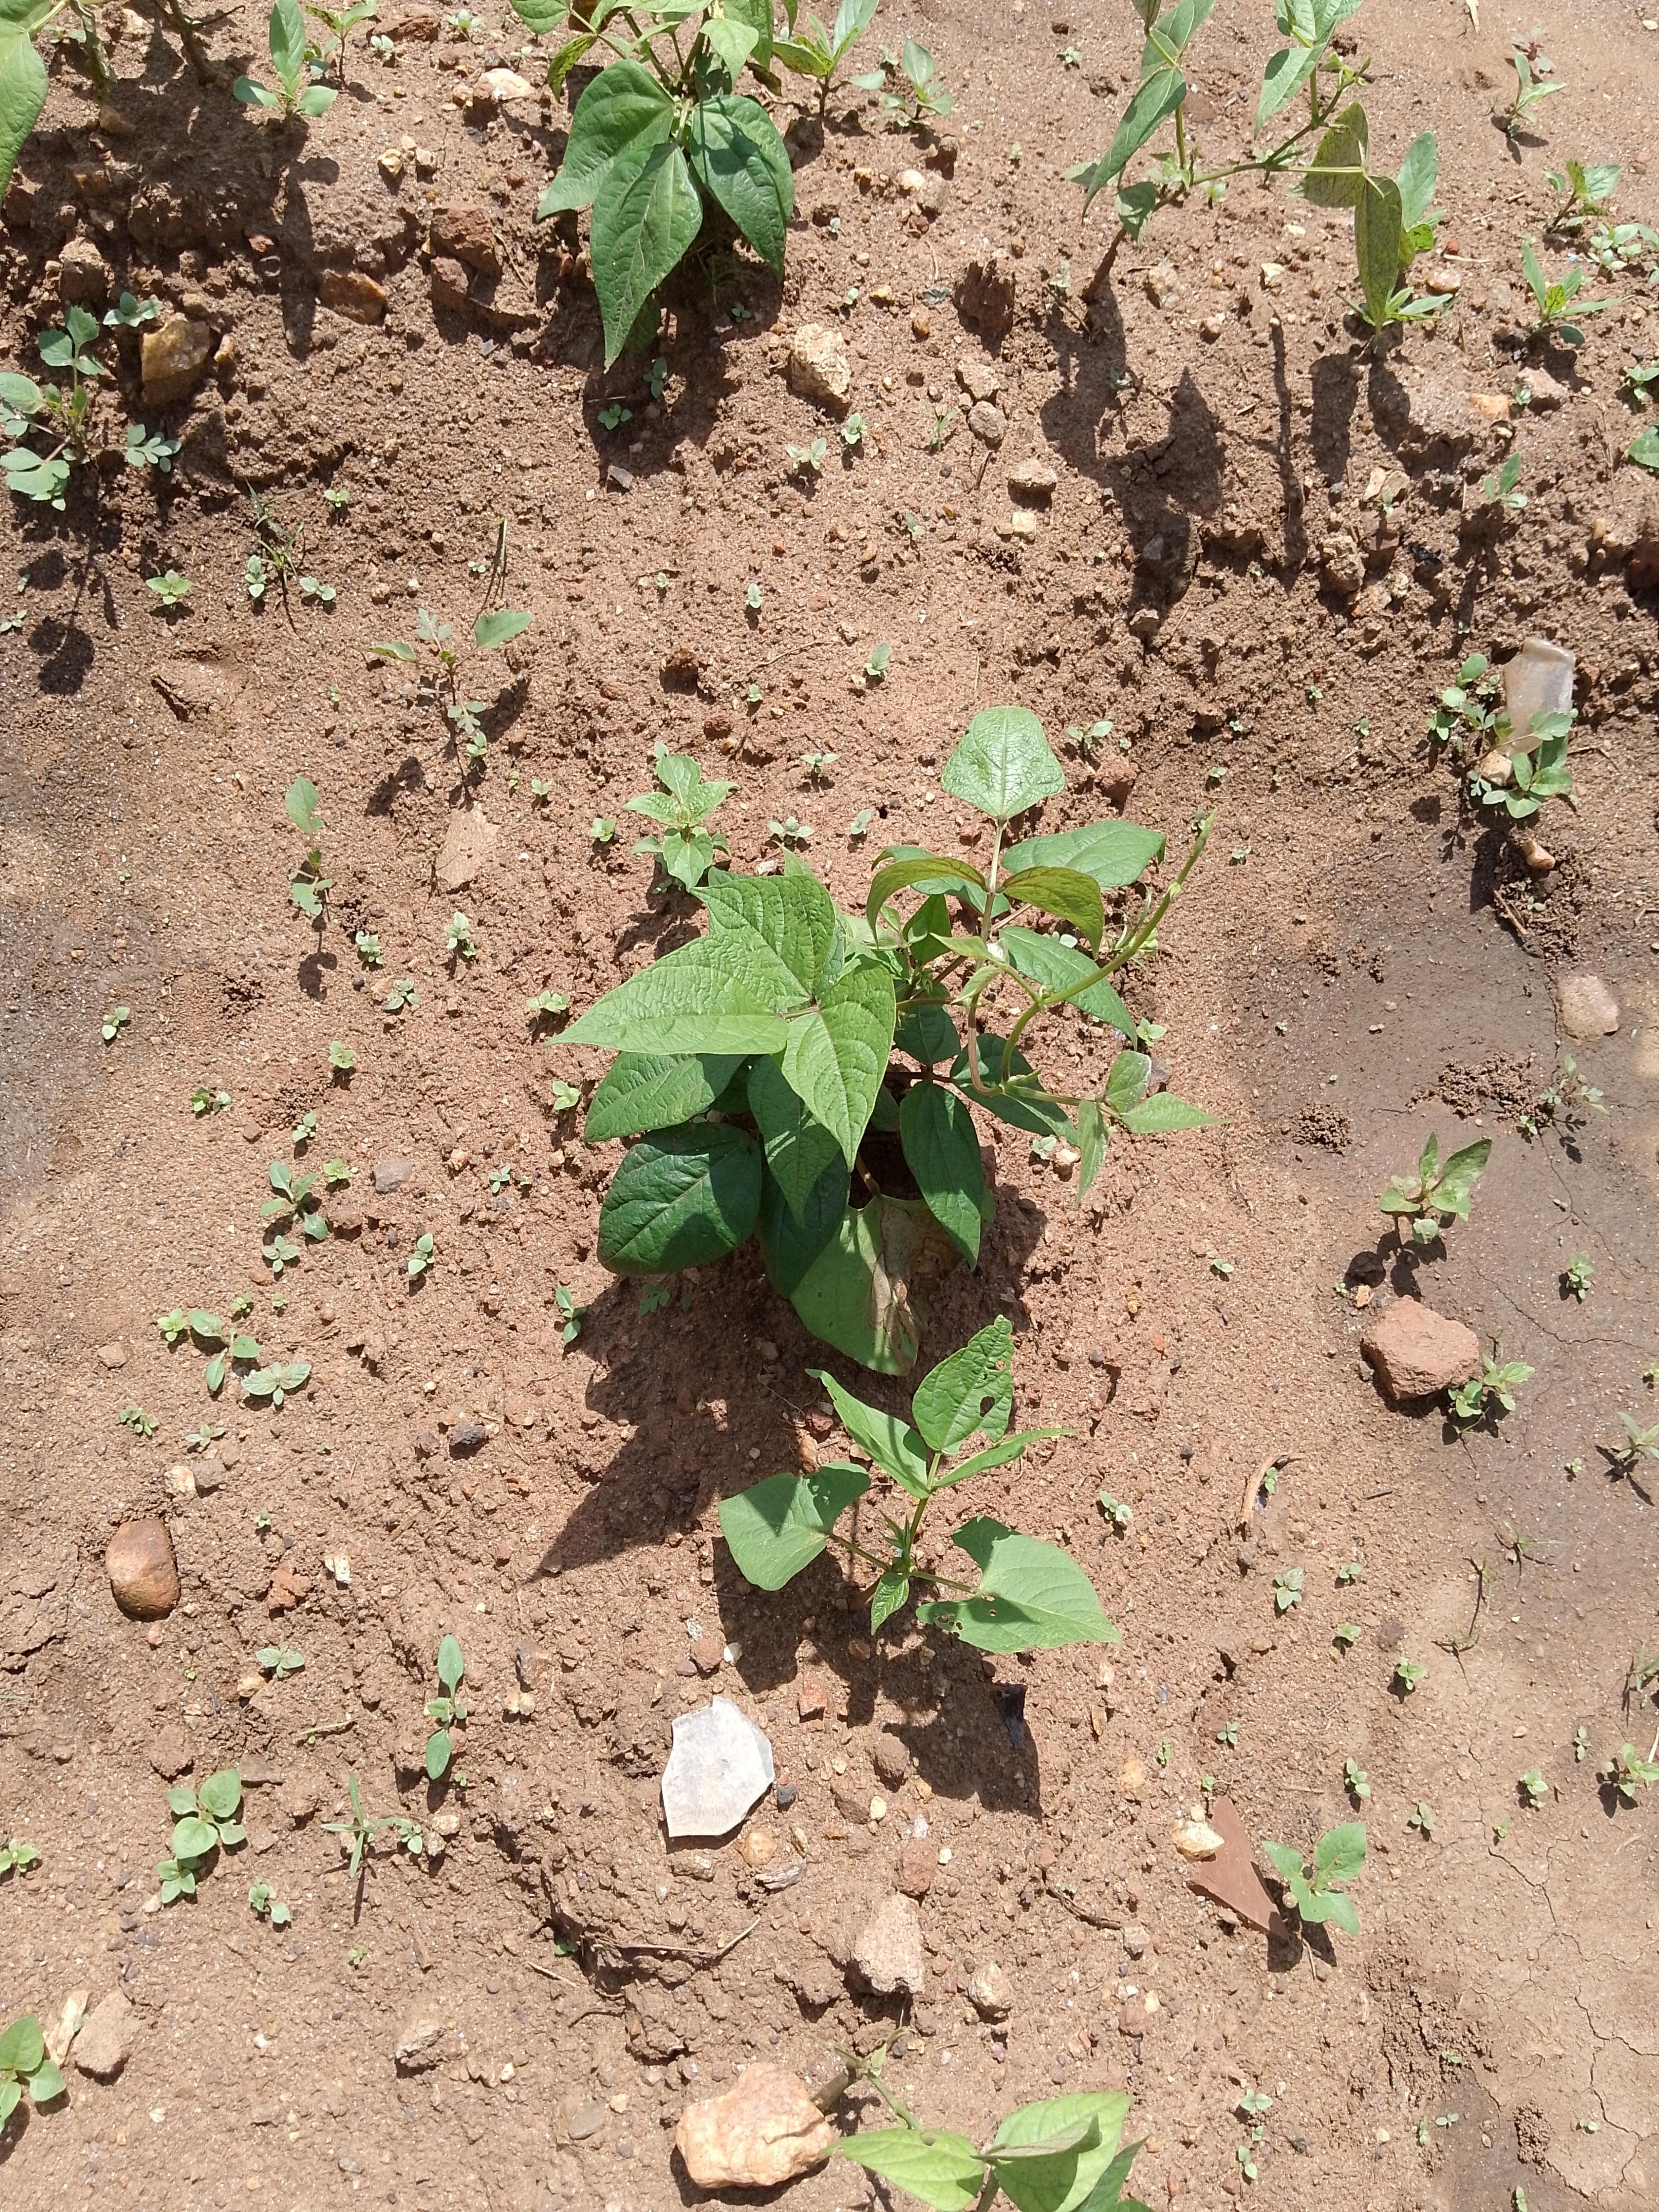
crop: common bean
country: Malawi
